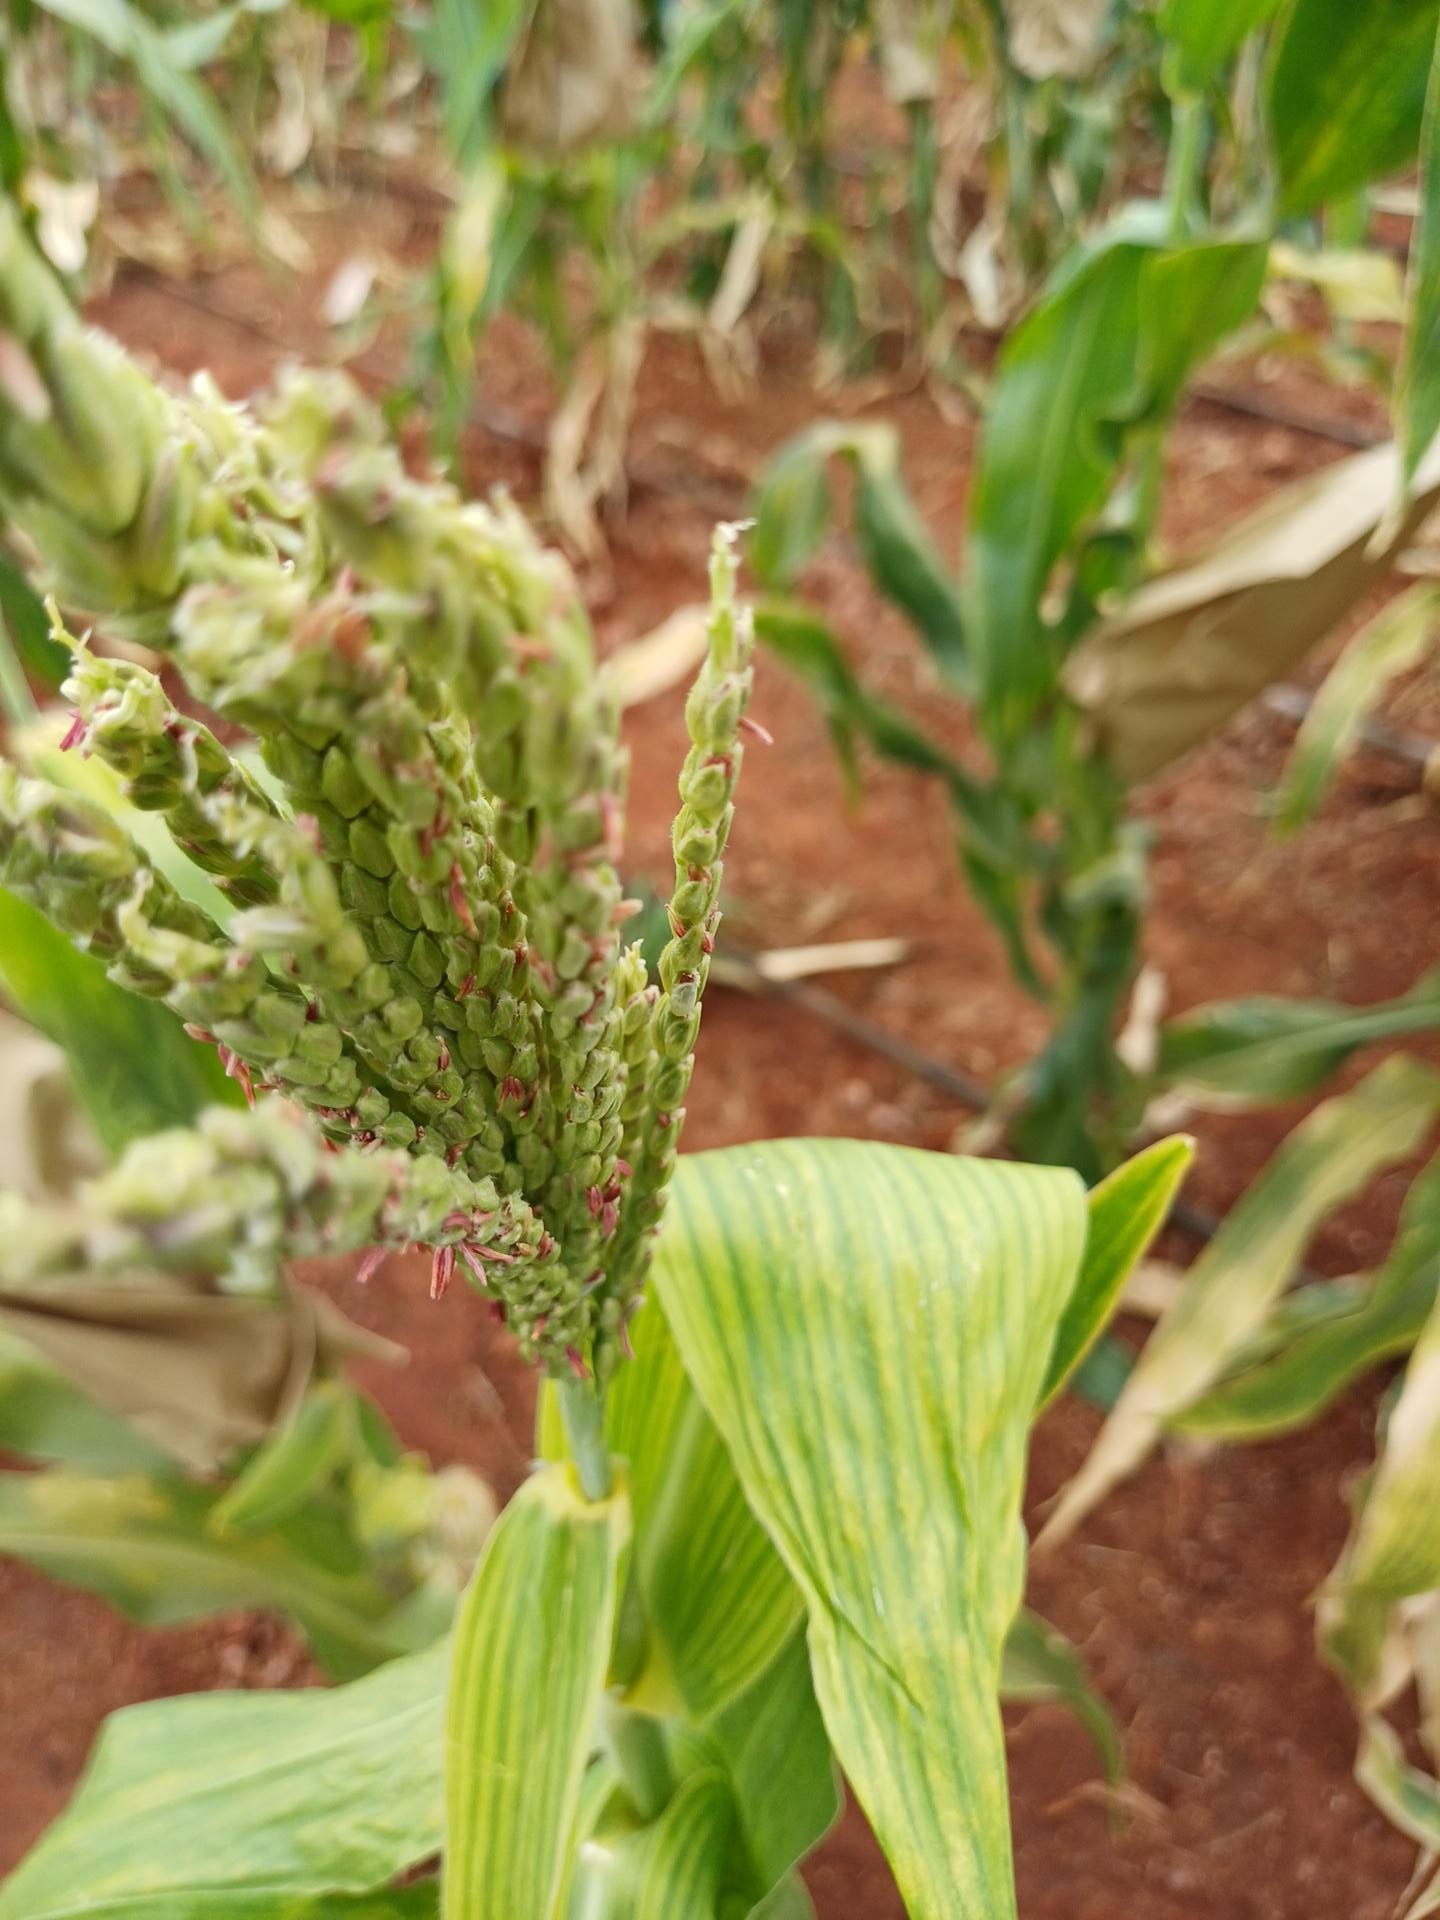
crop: maize
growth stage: flowering
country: Kenya
